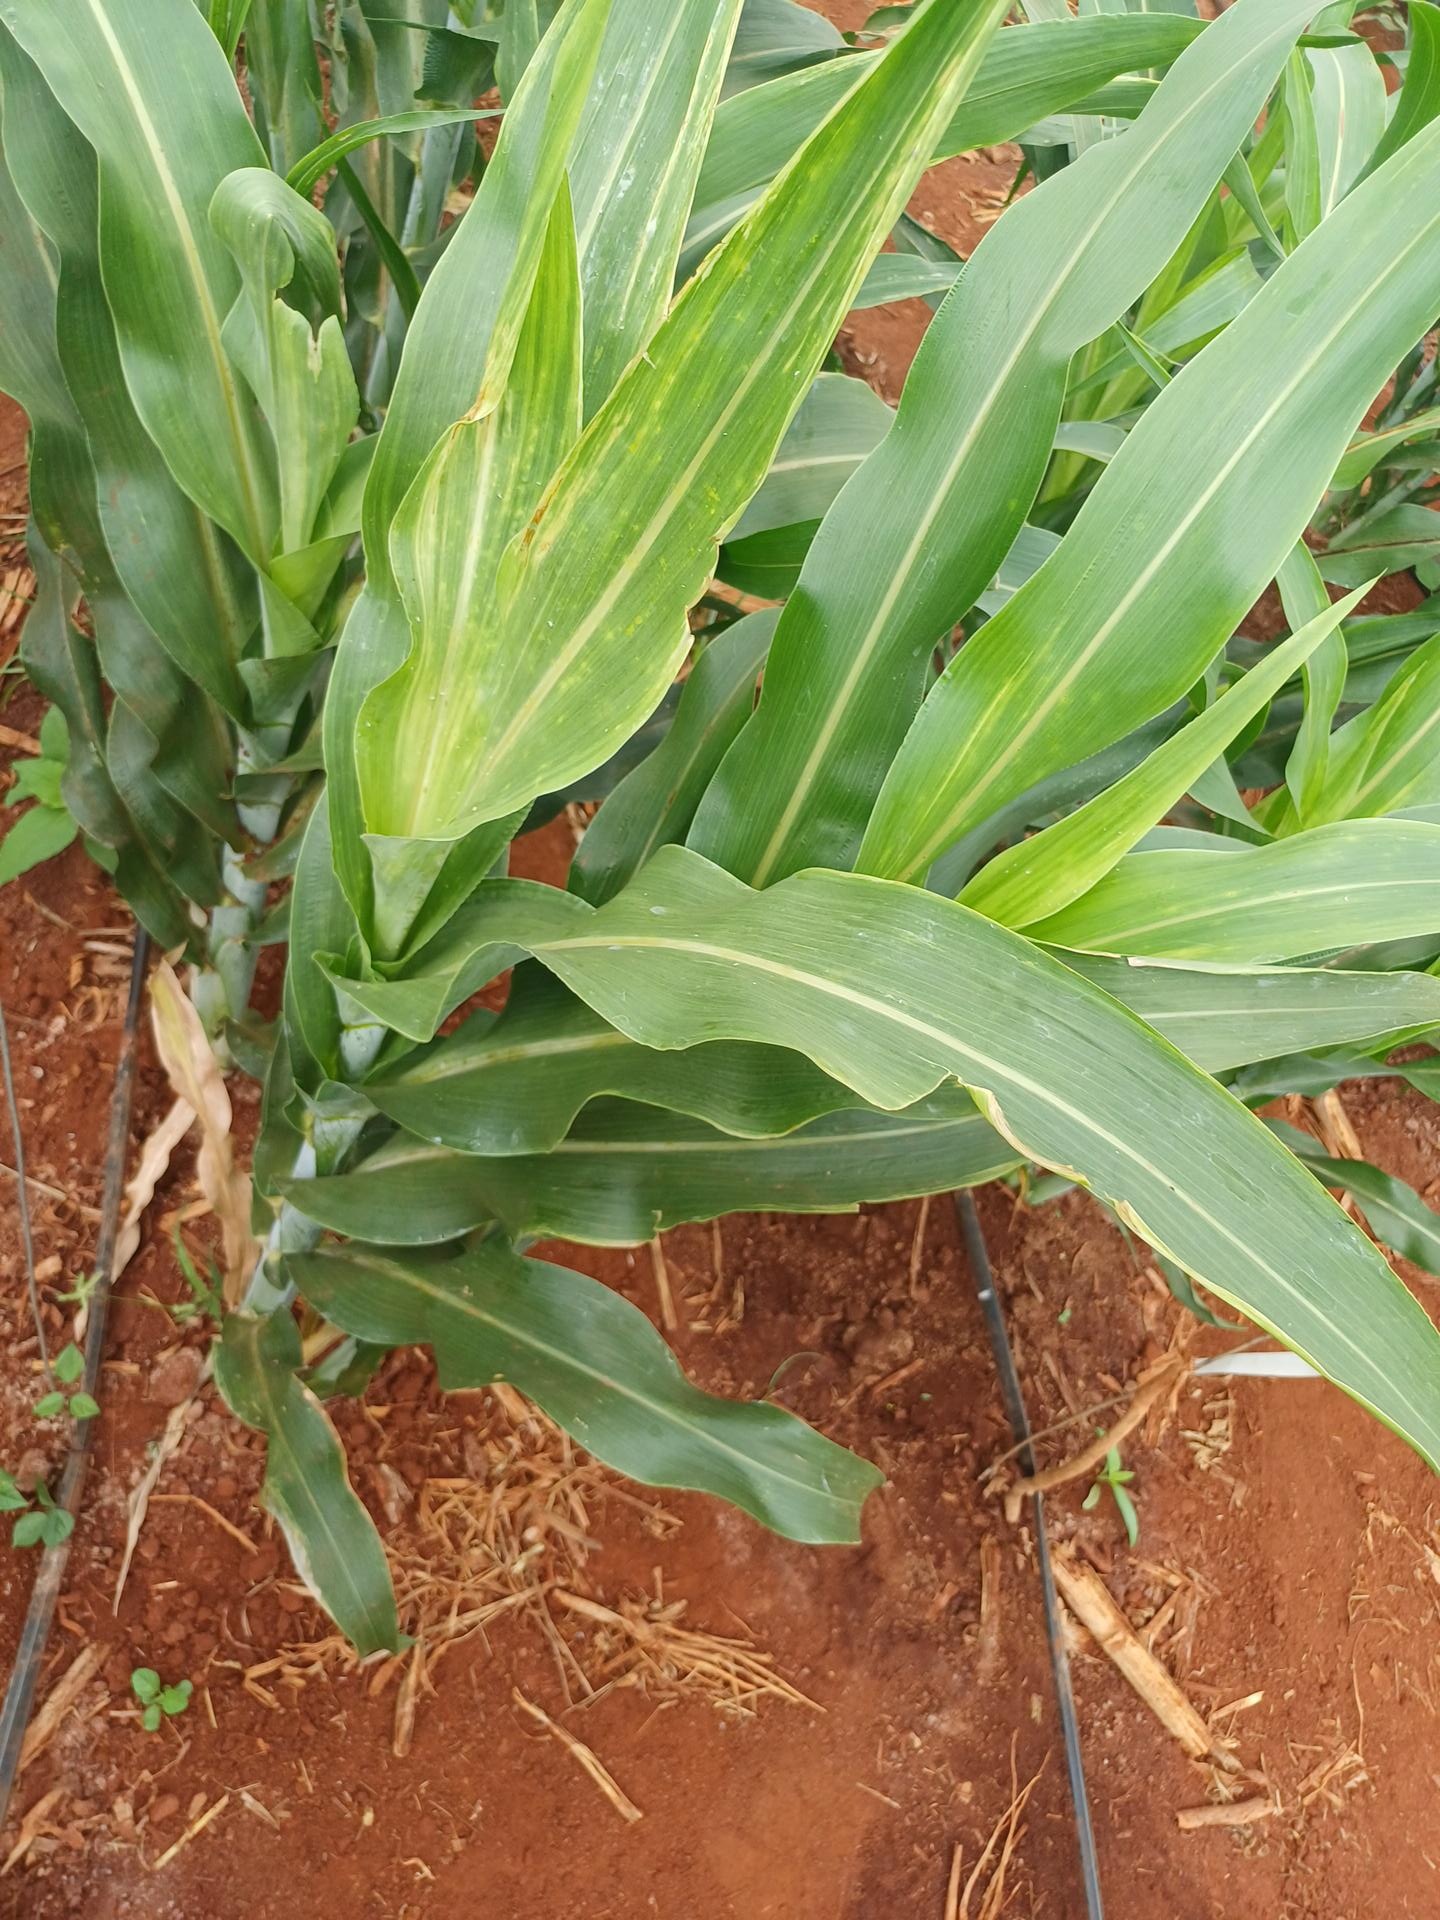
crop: sorghum
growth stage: vegetative
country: Kenya
